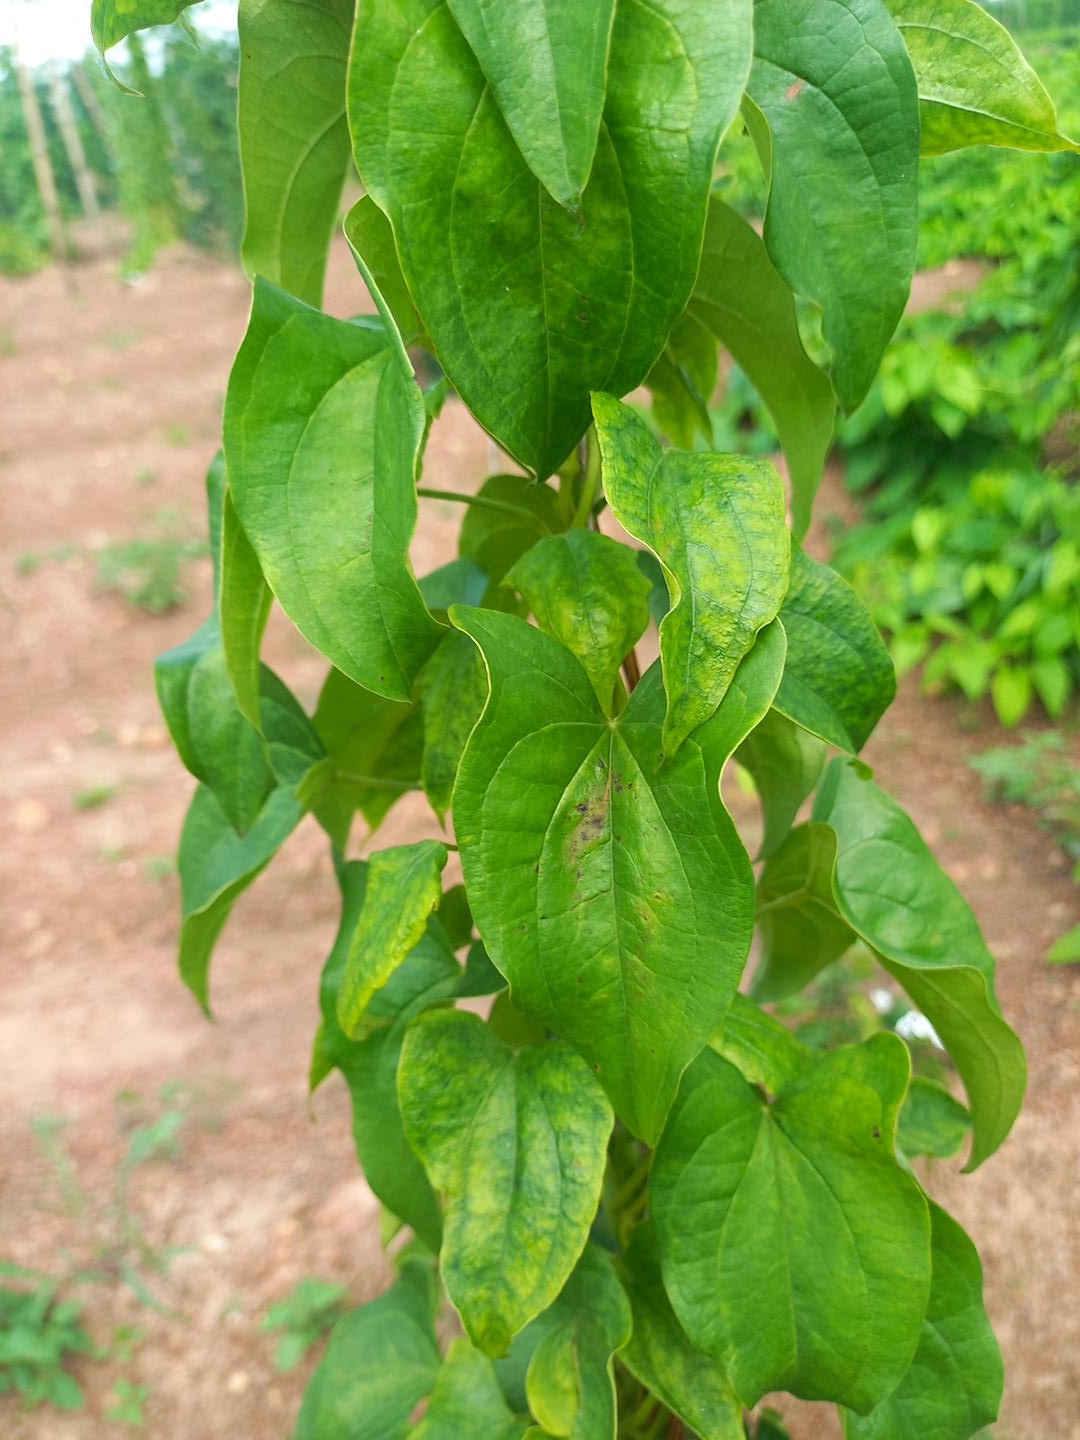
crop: yam
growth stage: vegetative
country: Nigeria
